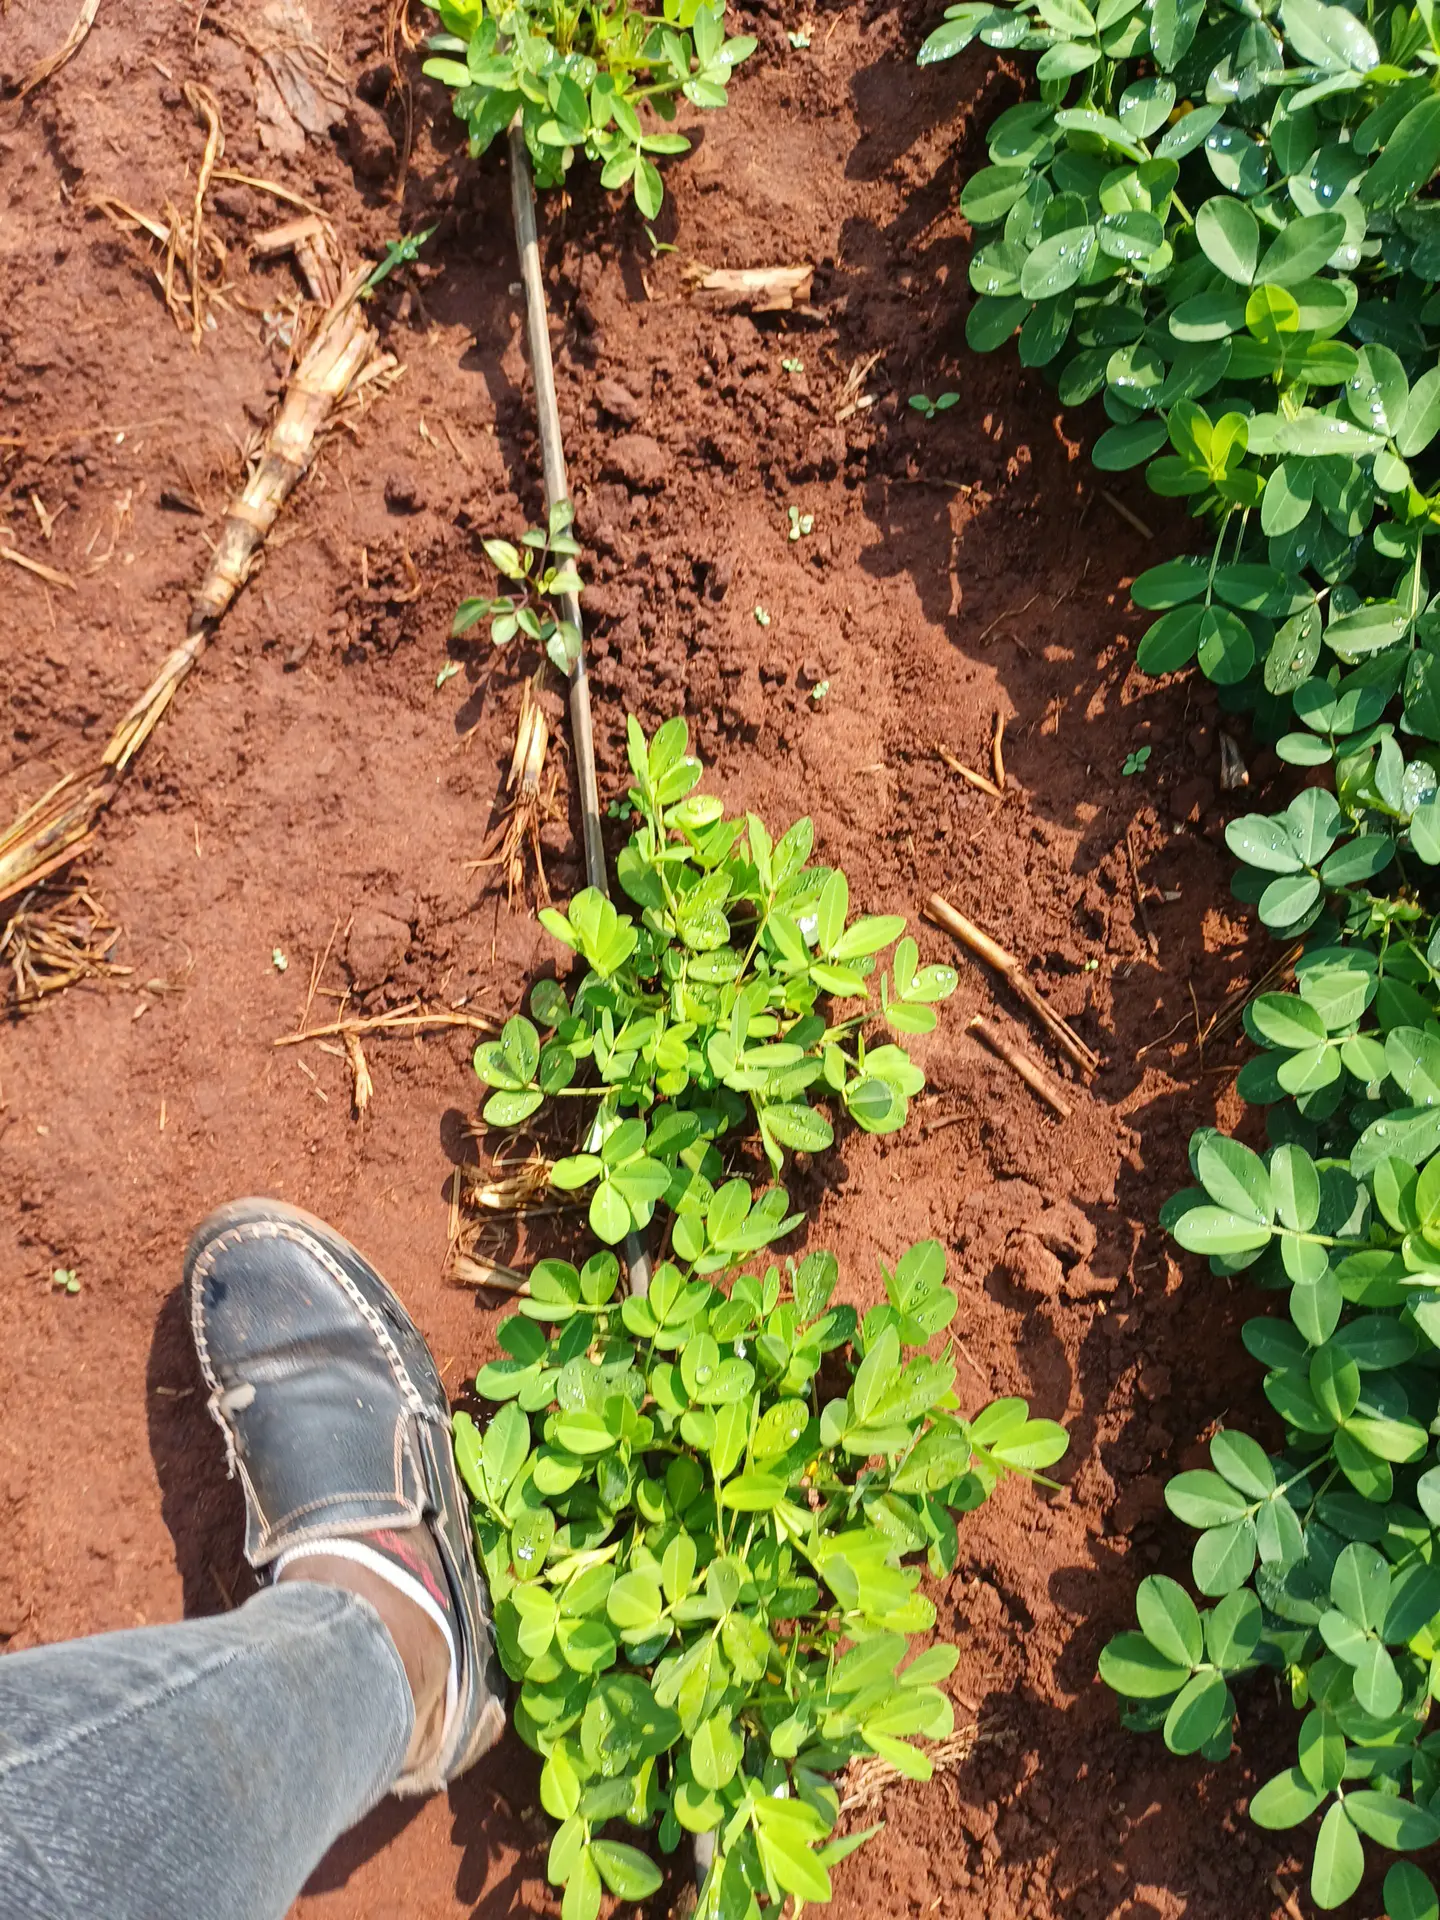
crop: groundnut
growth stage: flowering
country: Kenya
